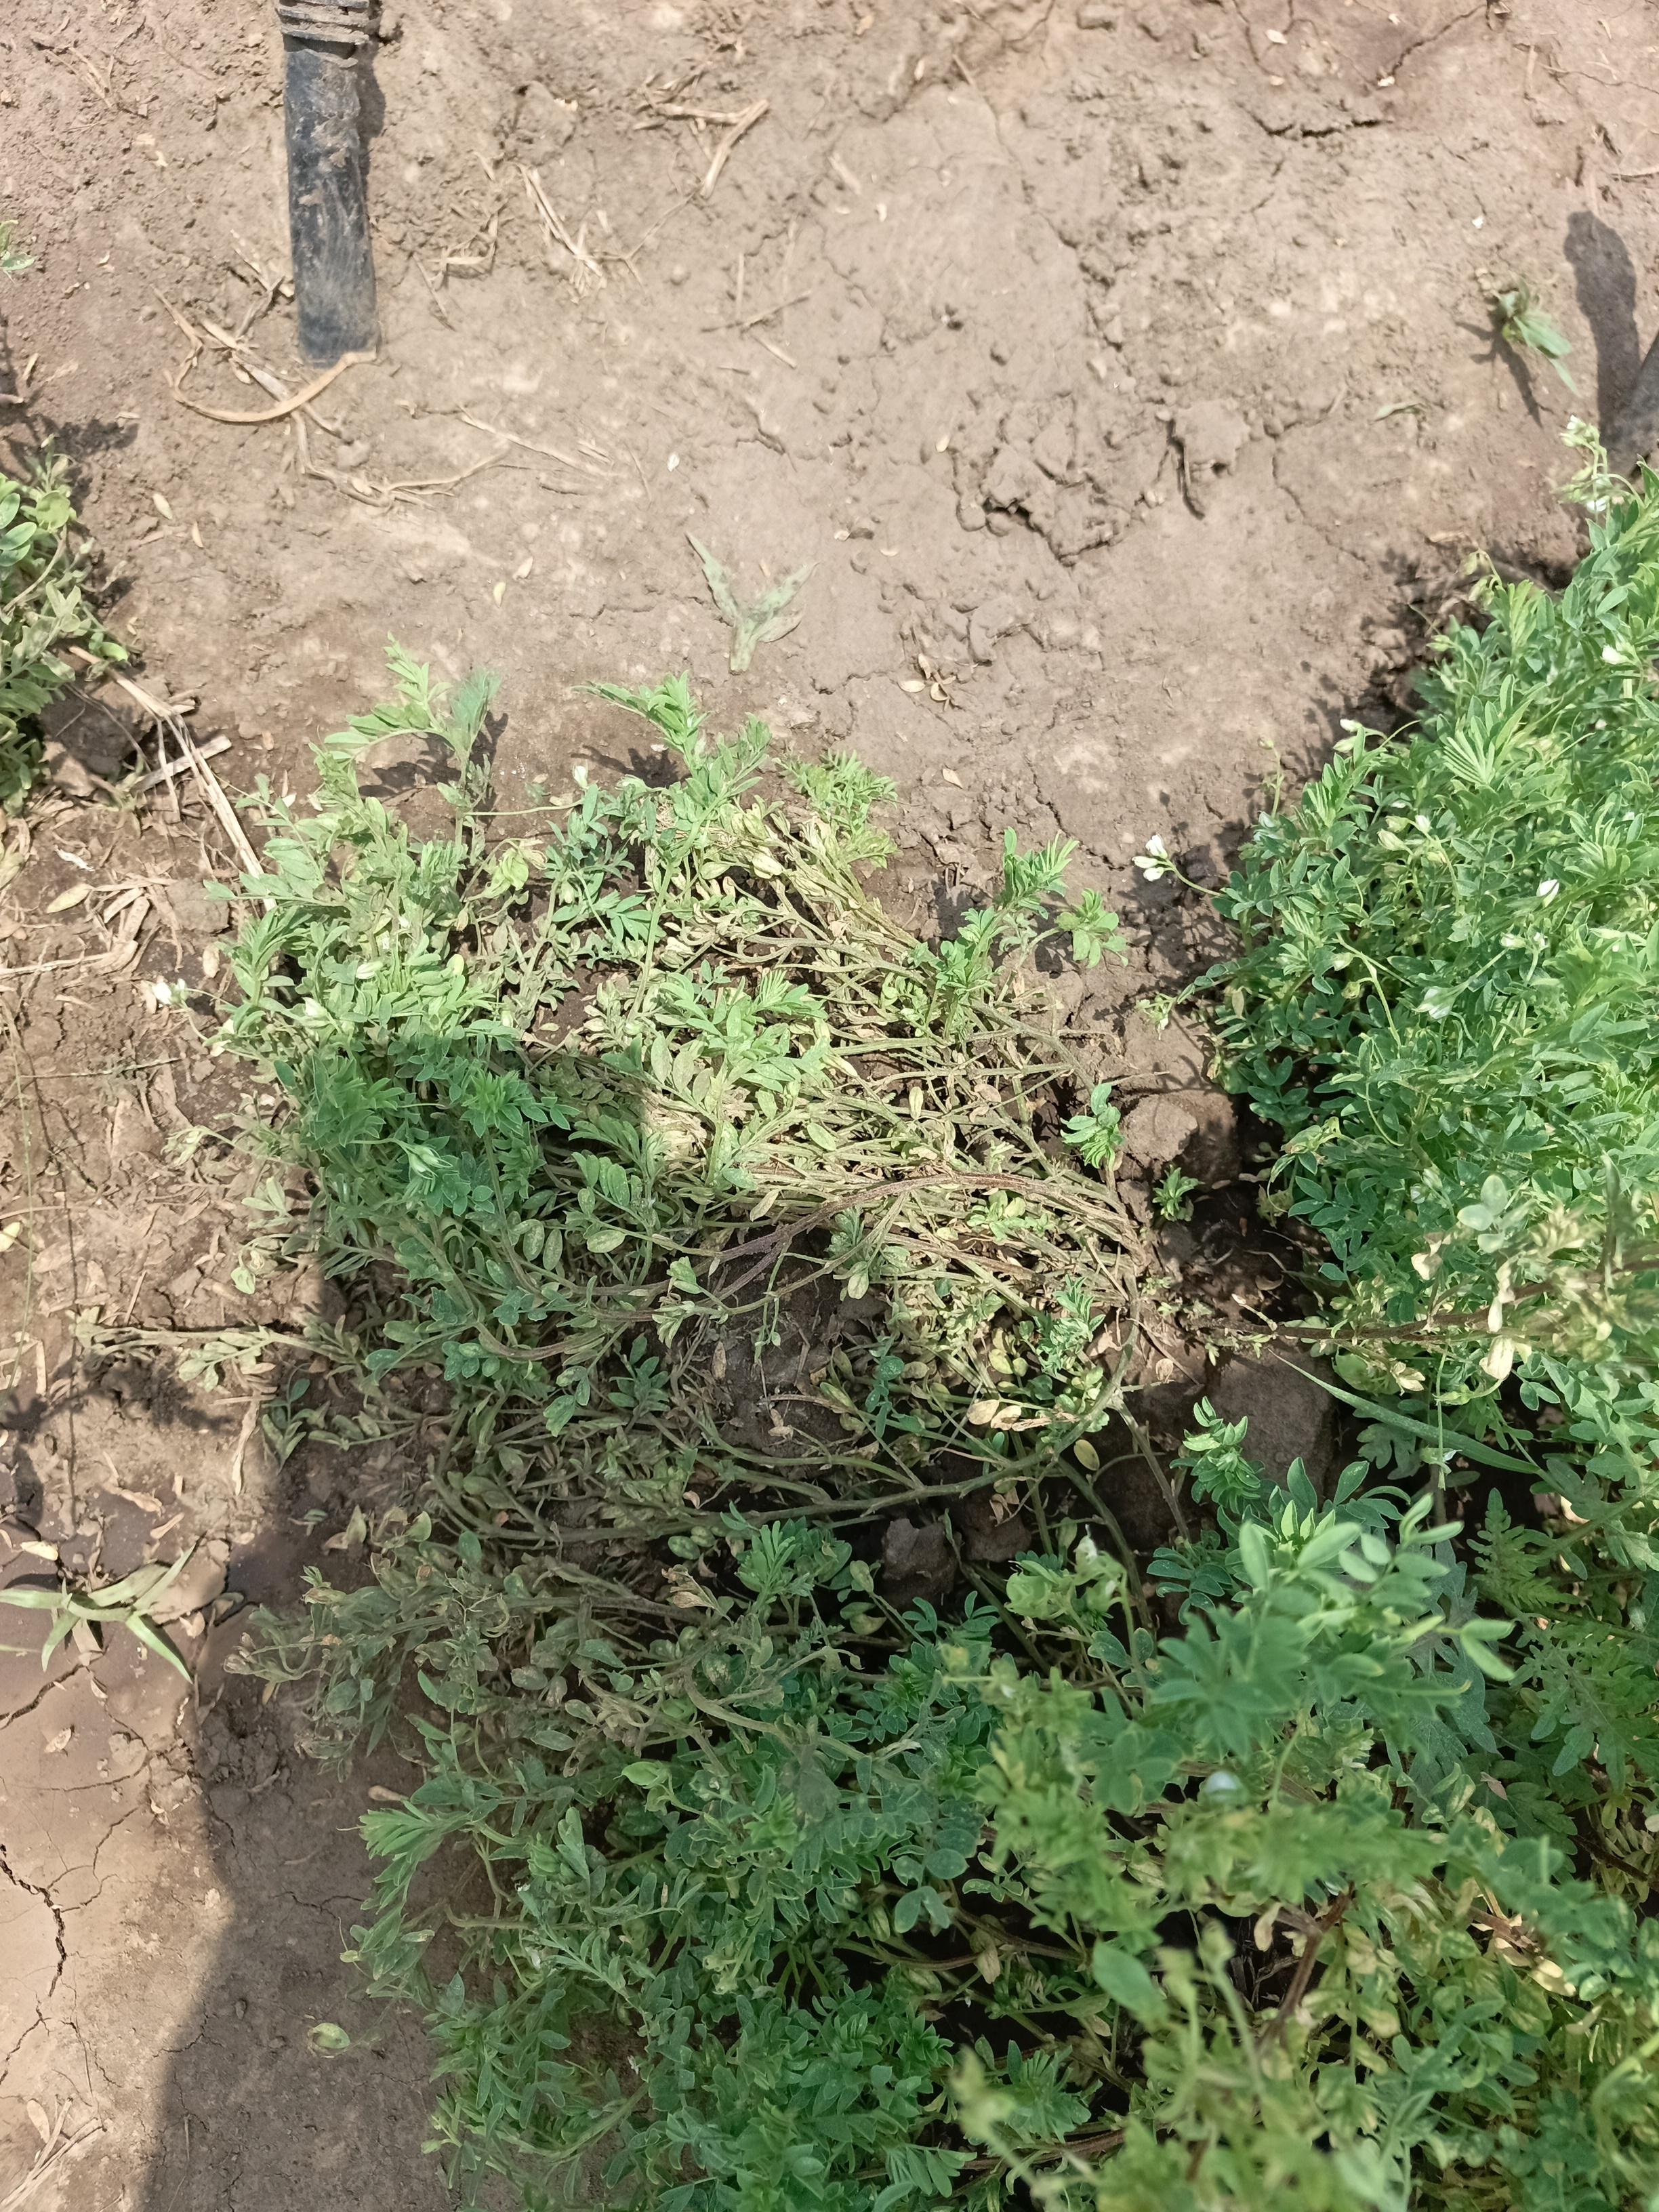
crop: lentil
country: Tanzania
